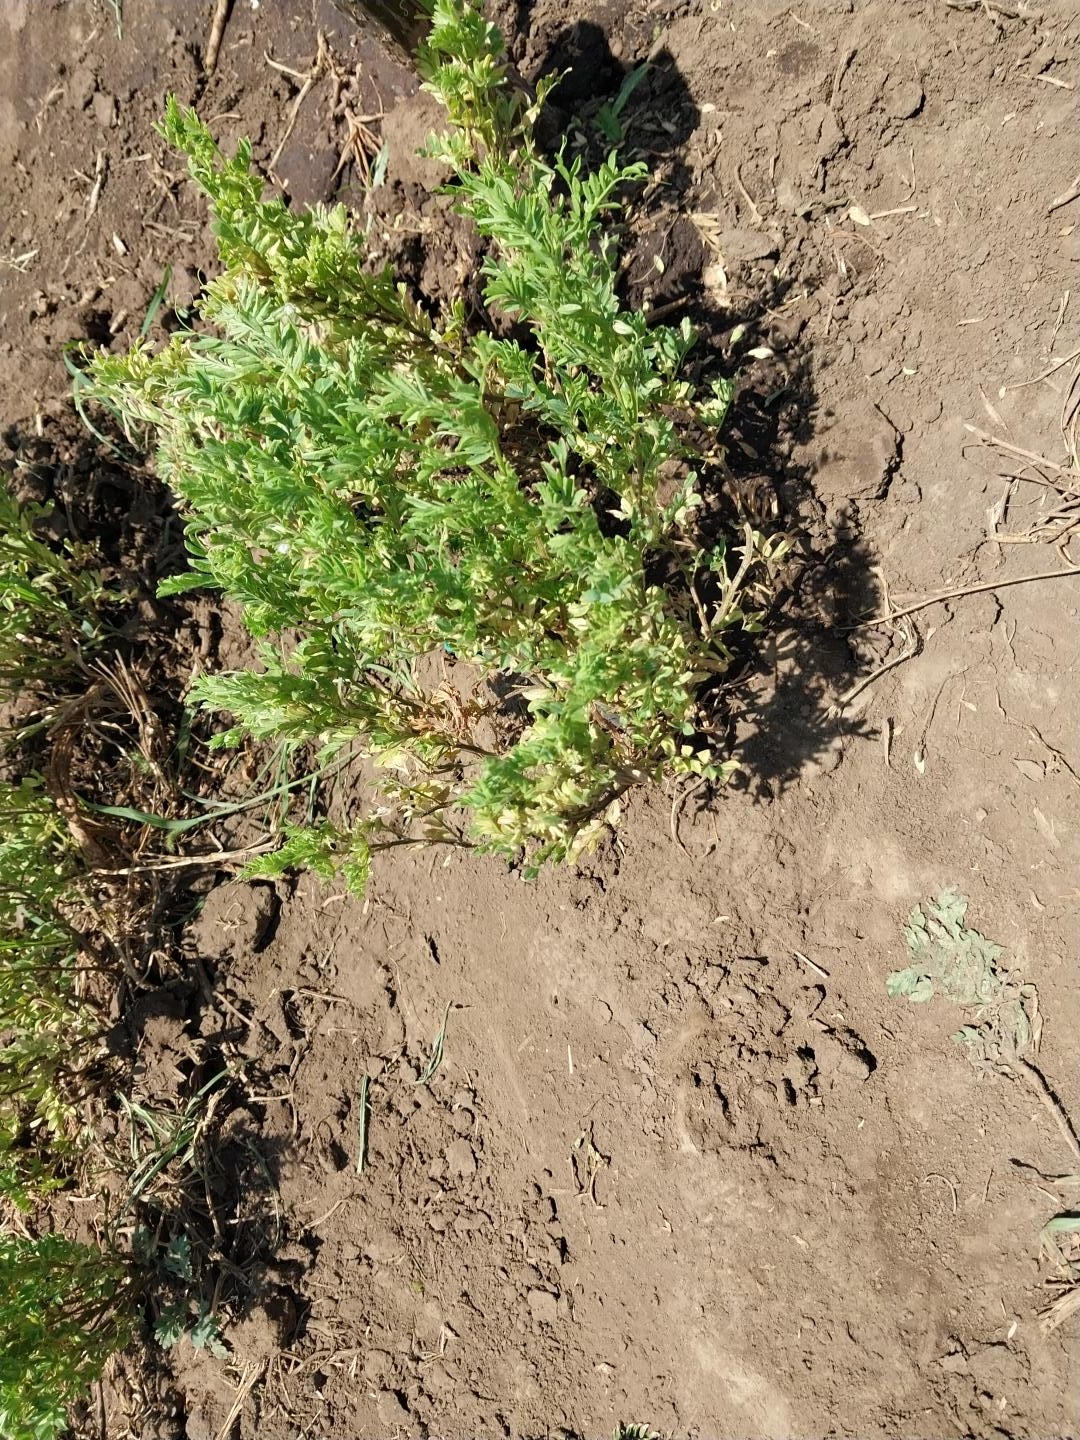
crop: lentil
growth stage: flowering
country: Tanzania
